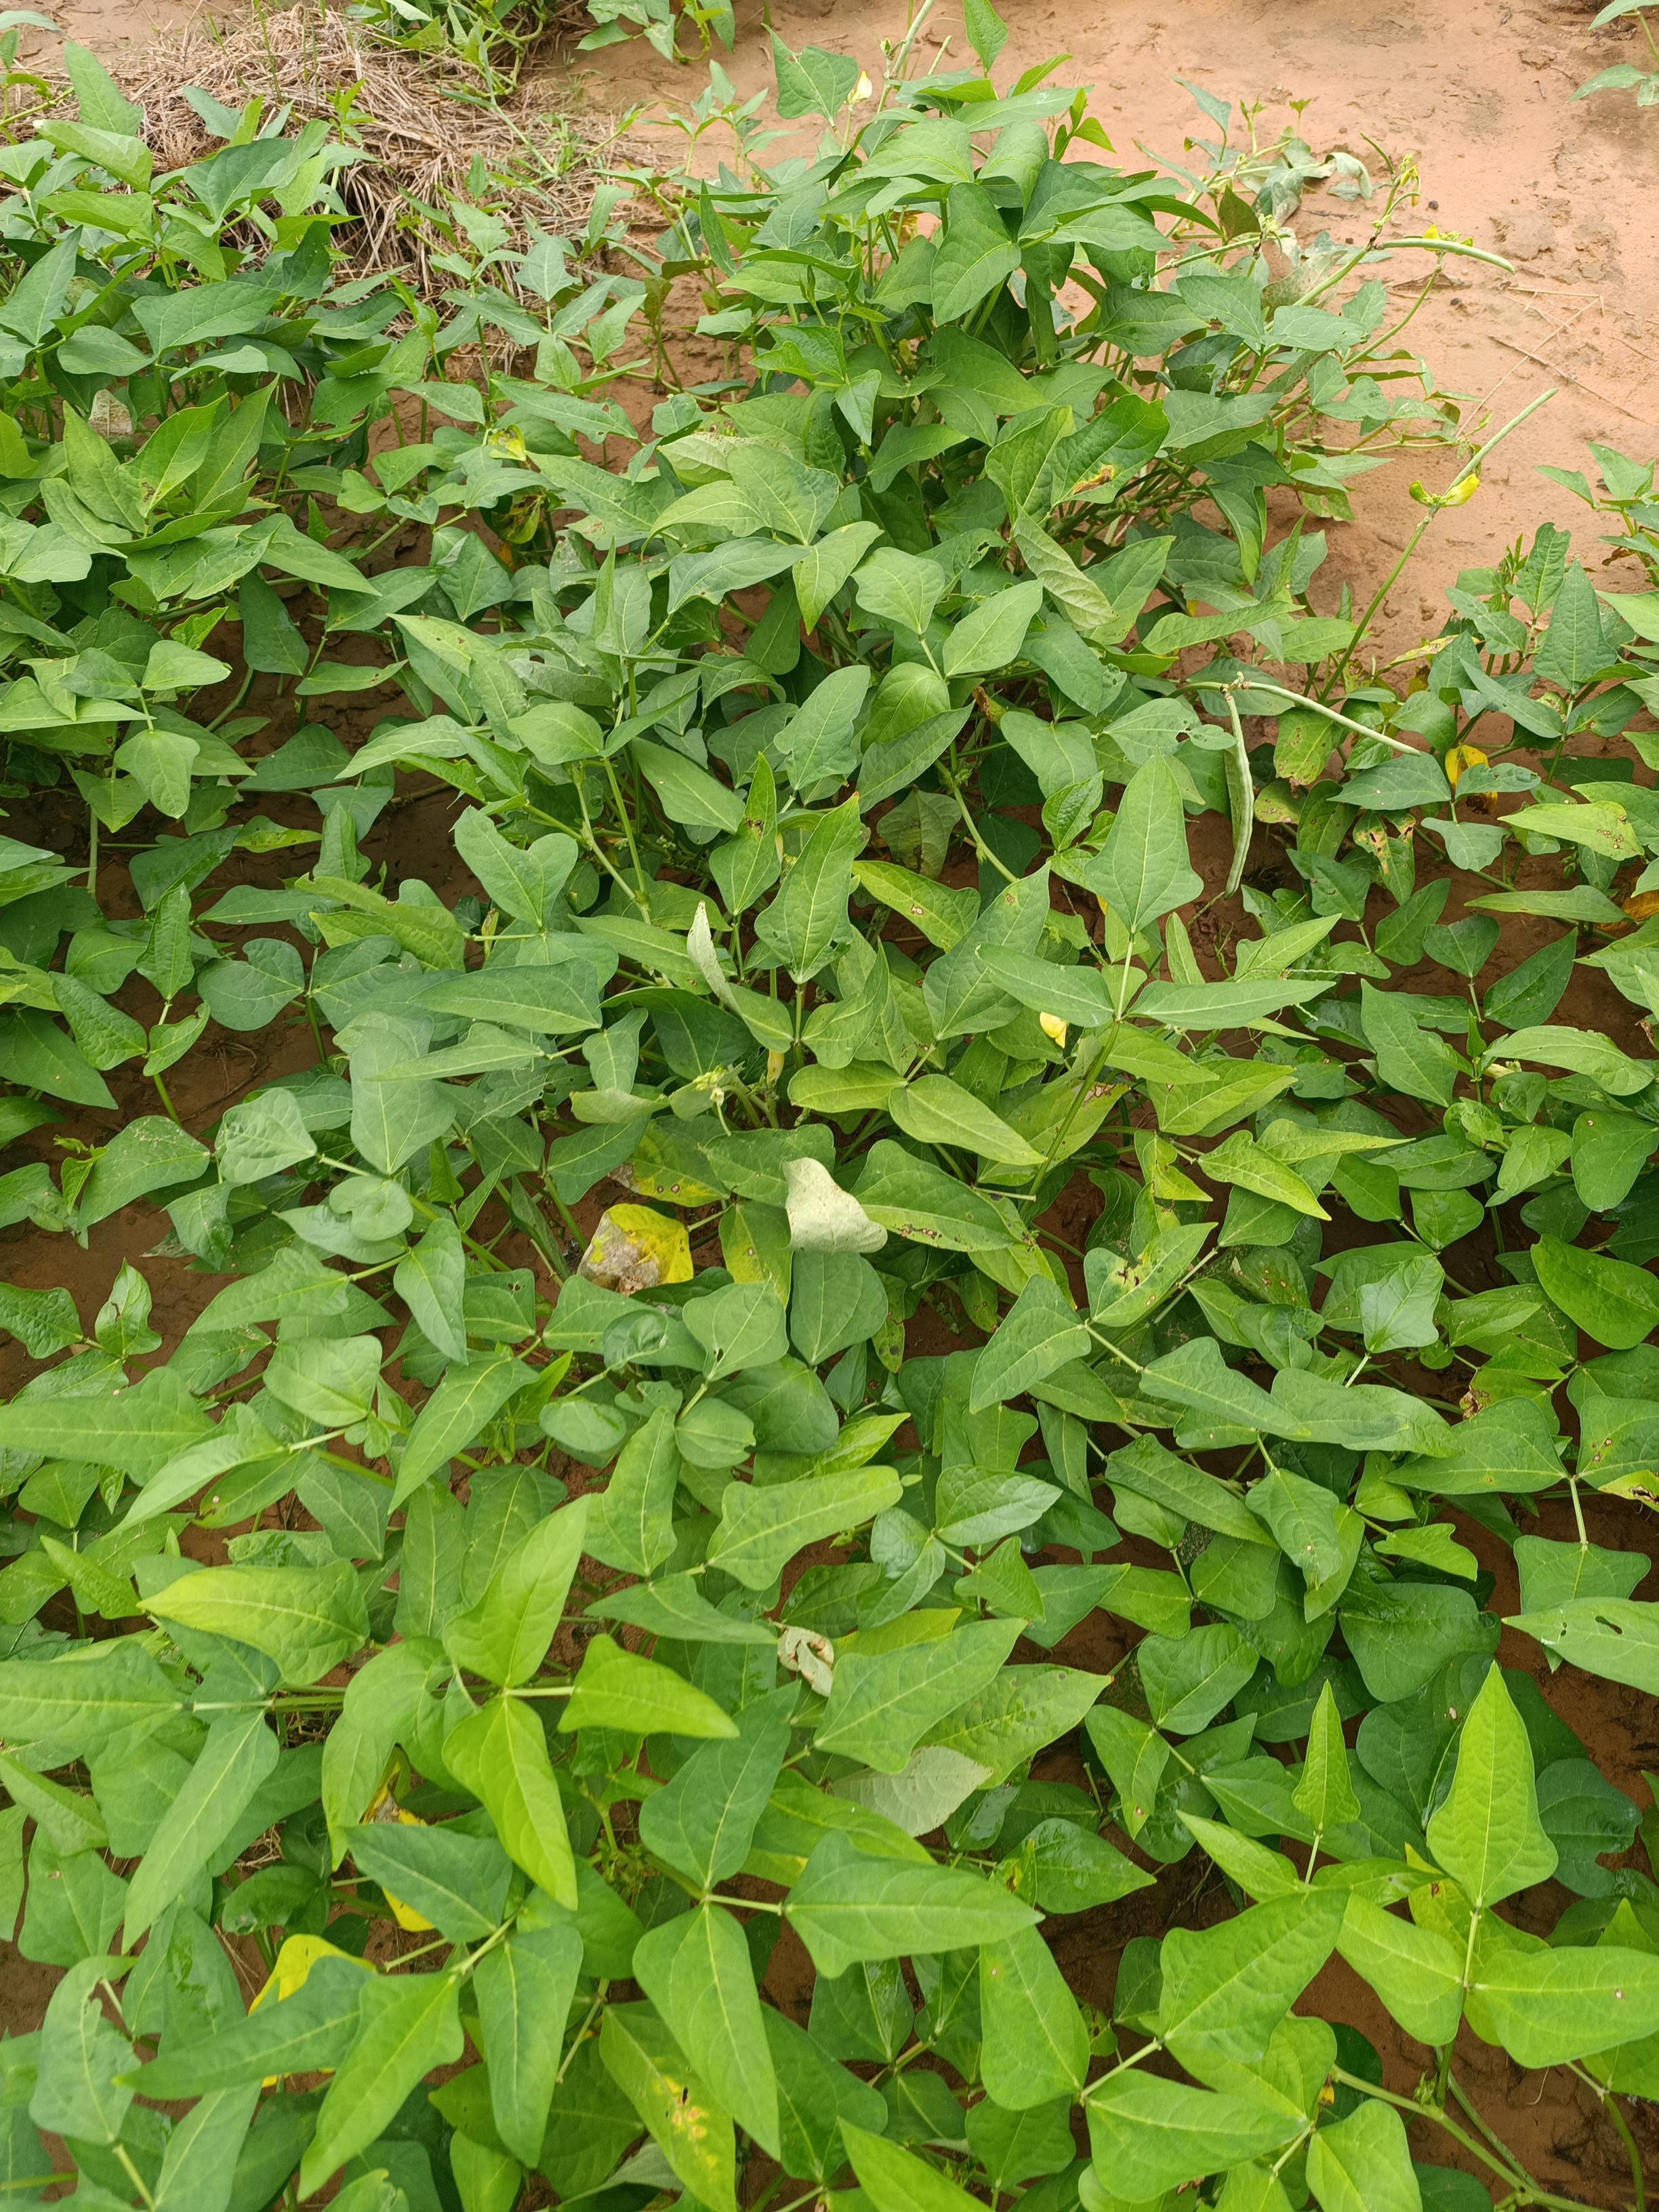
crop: cowpea
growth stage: development pod
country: Nigeria
